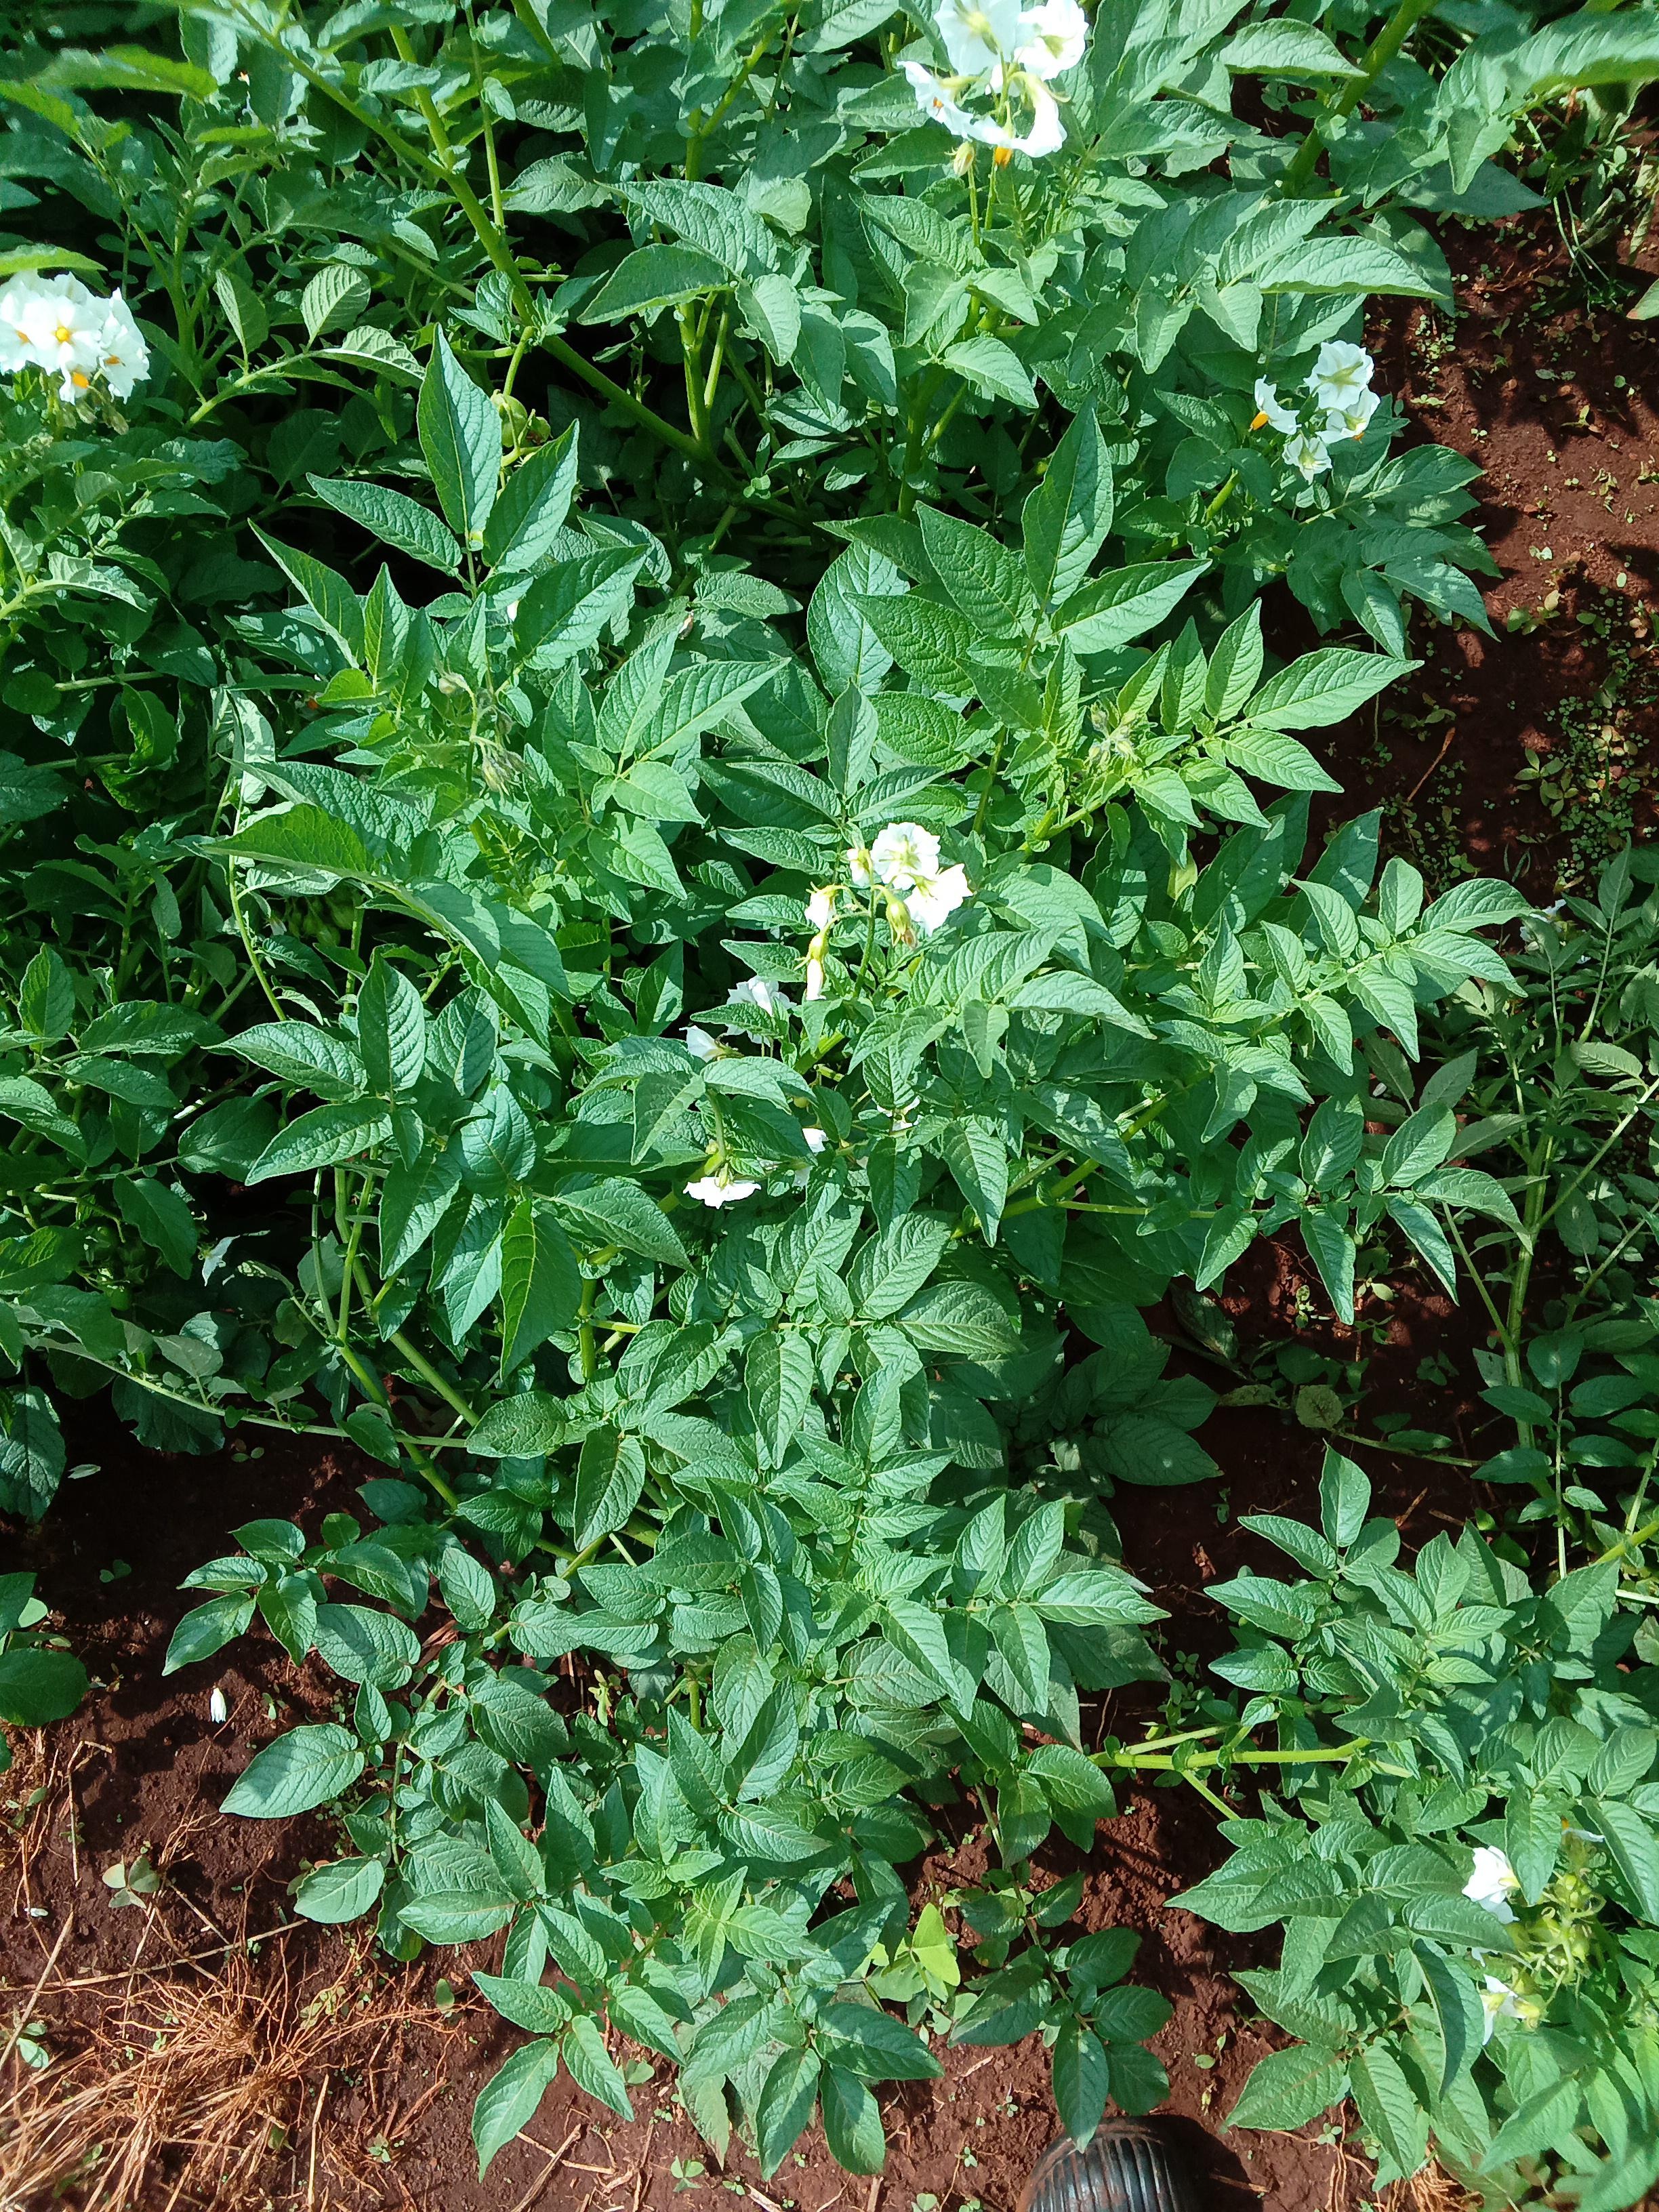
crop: potato
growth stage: flowering
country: Kenya
